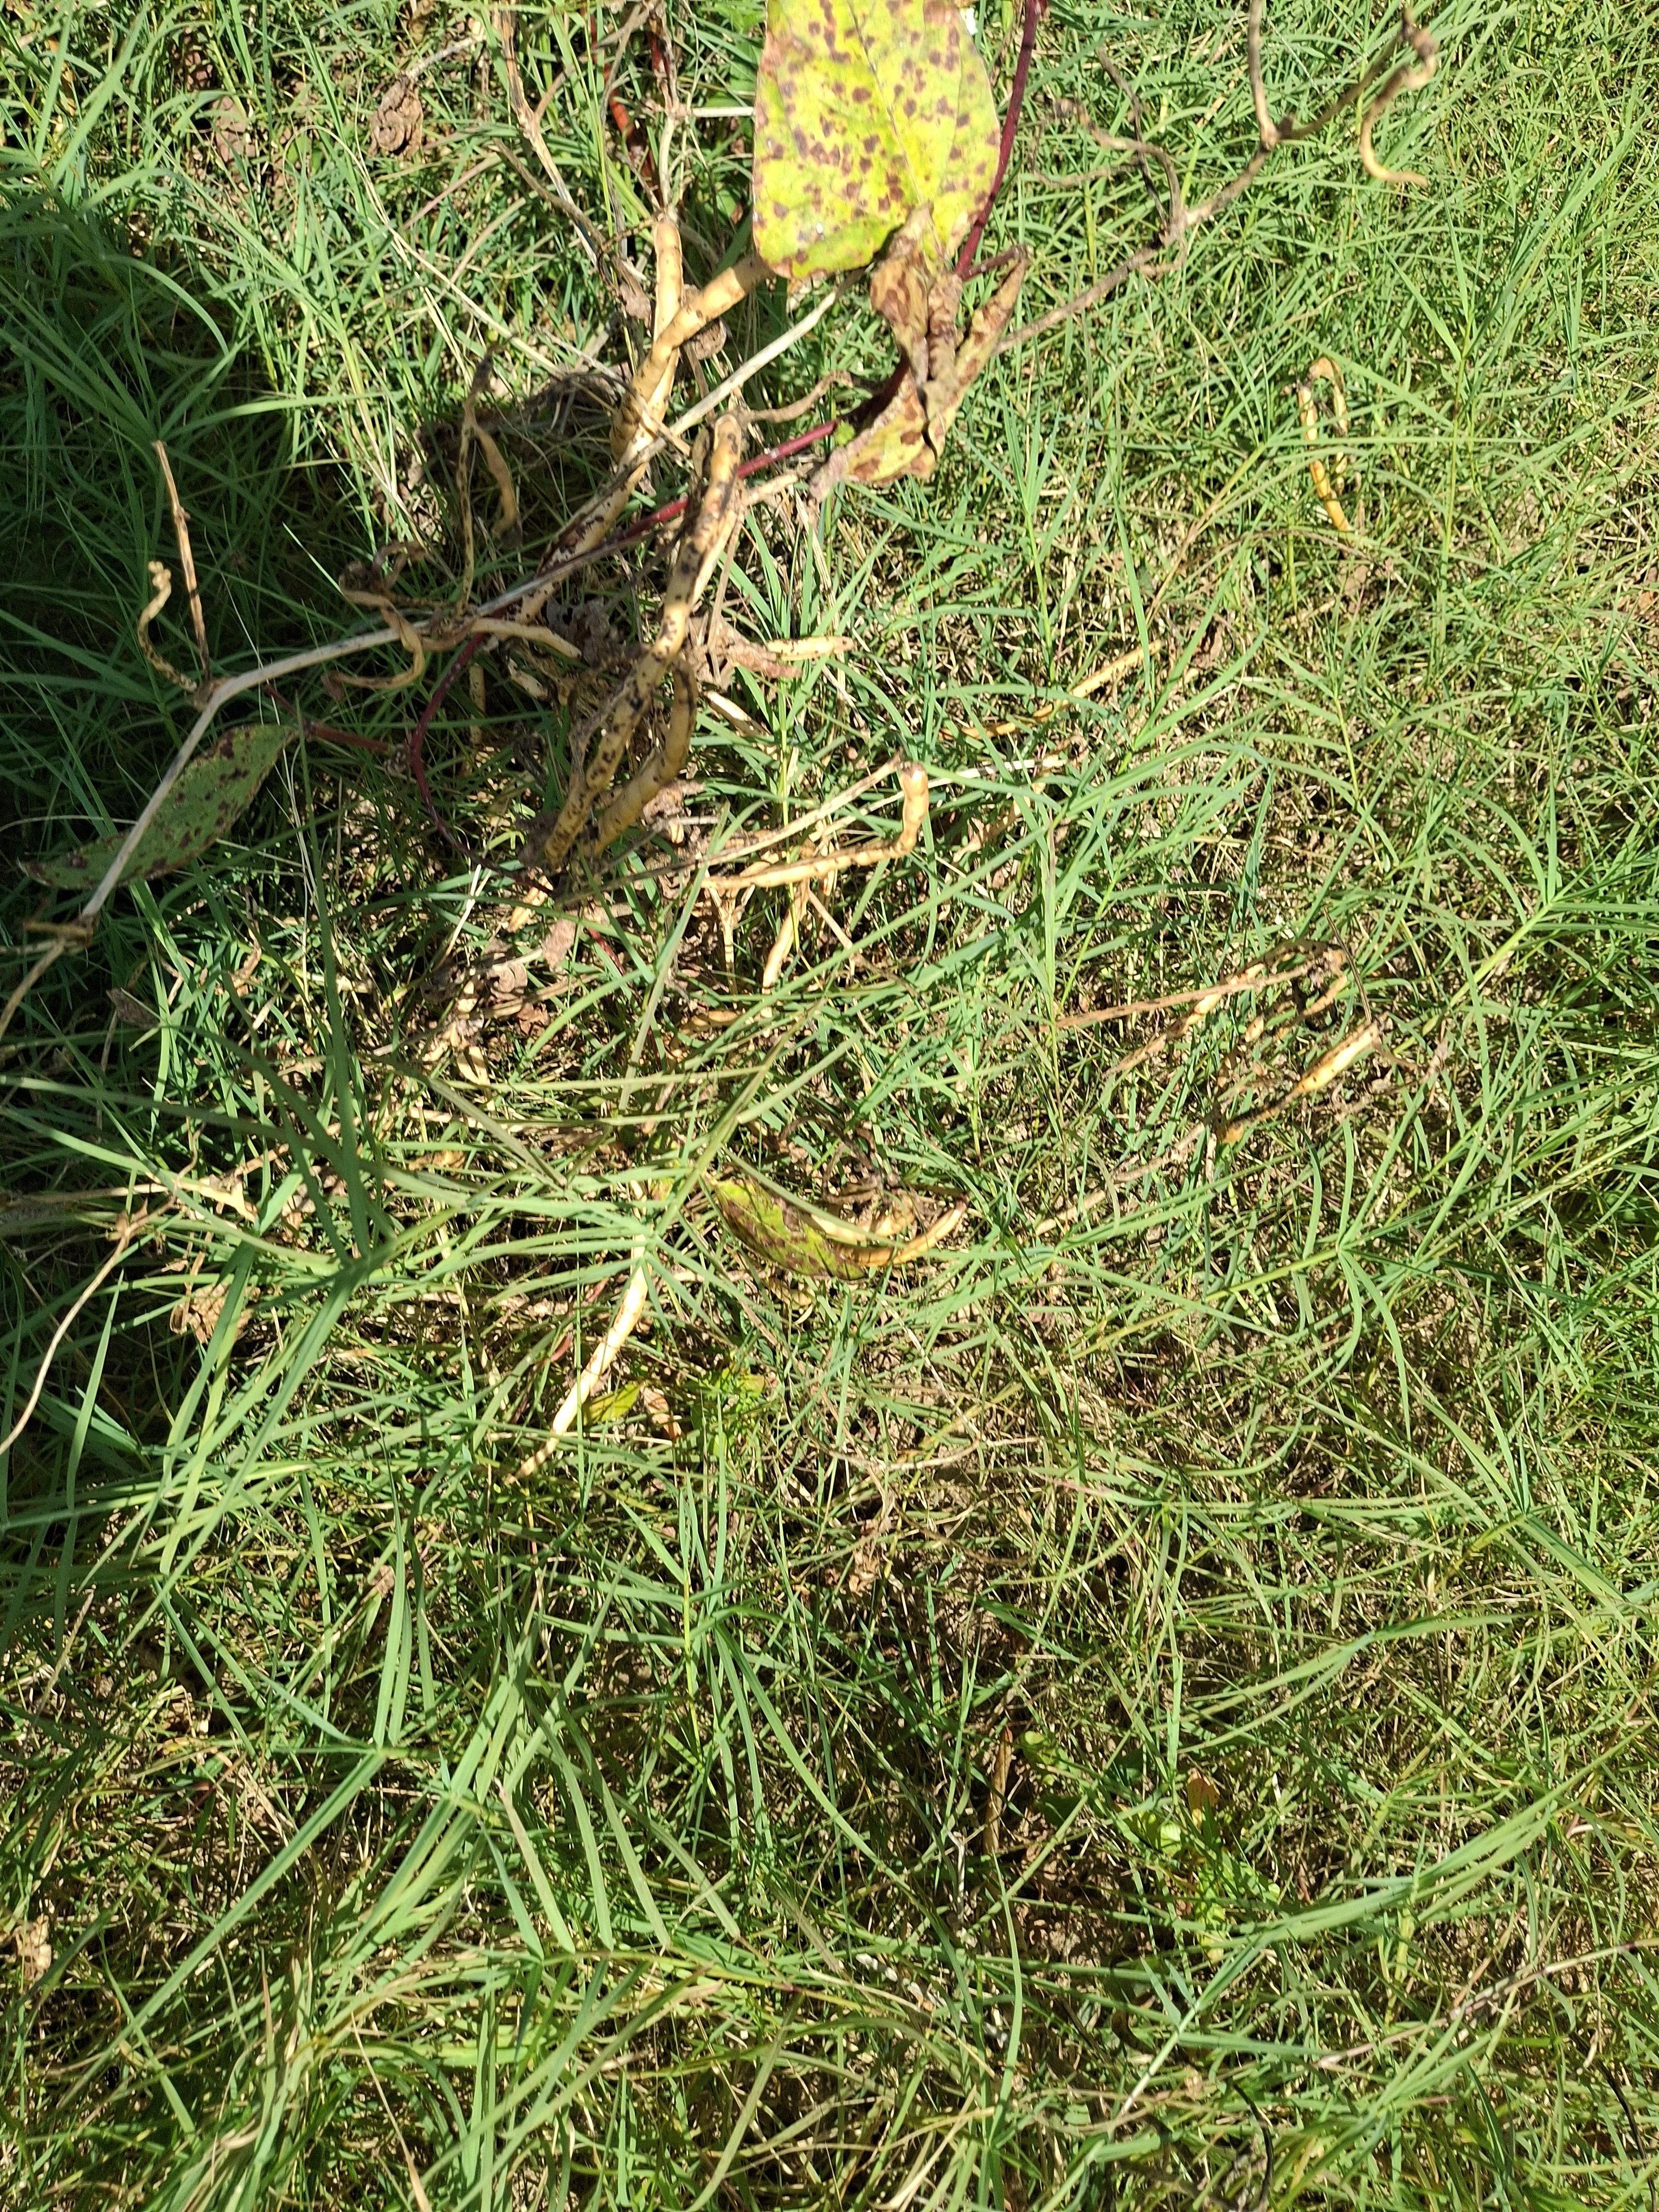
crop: cowpea
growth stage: maturity
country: Nigeria
